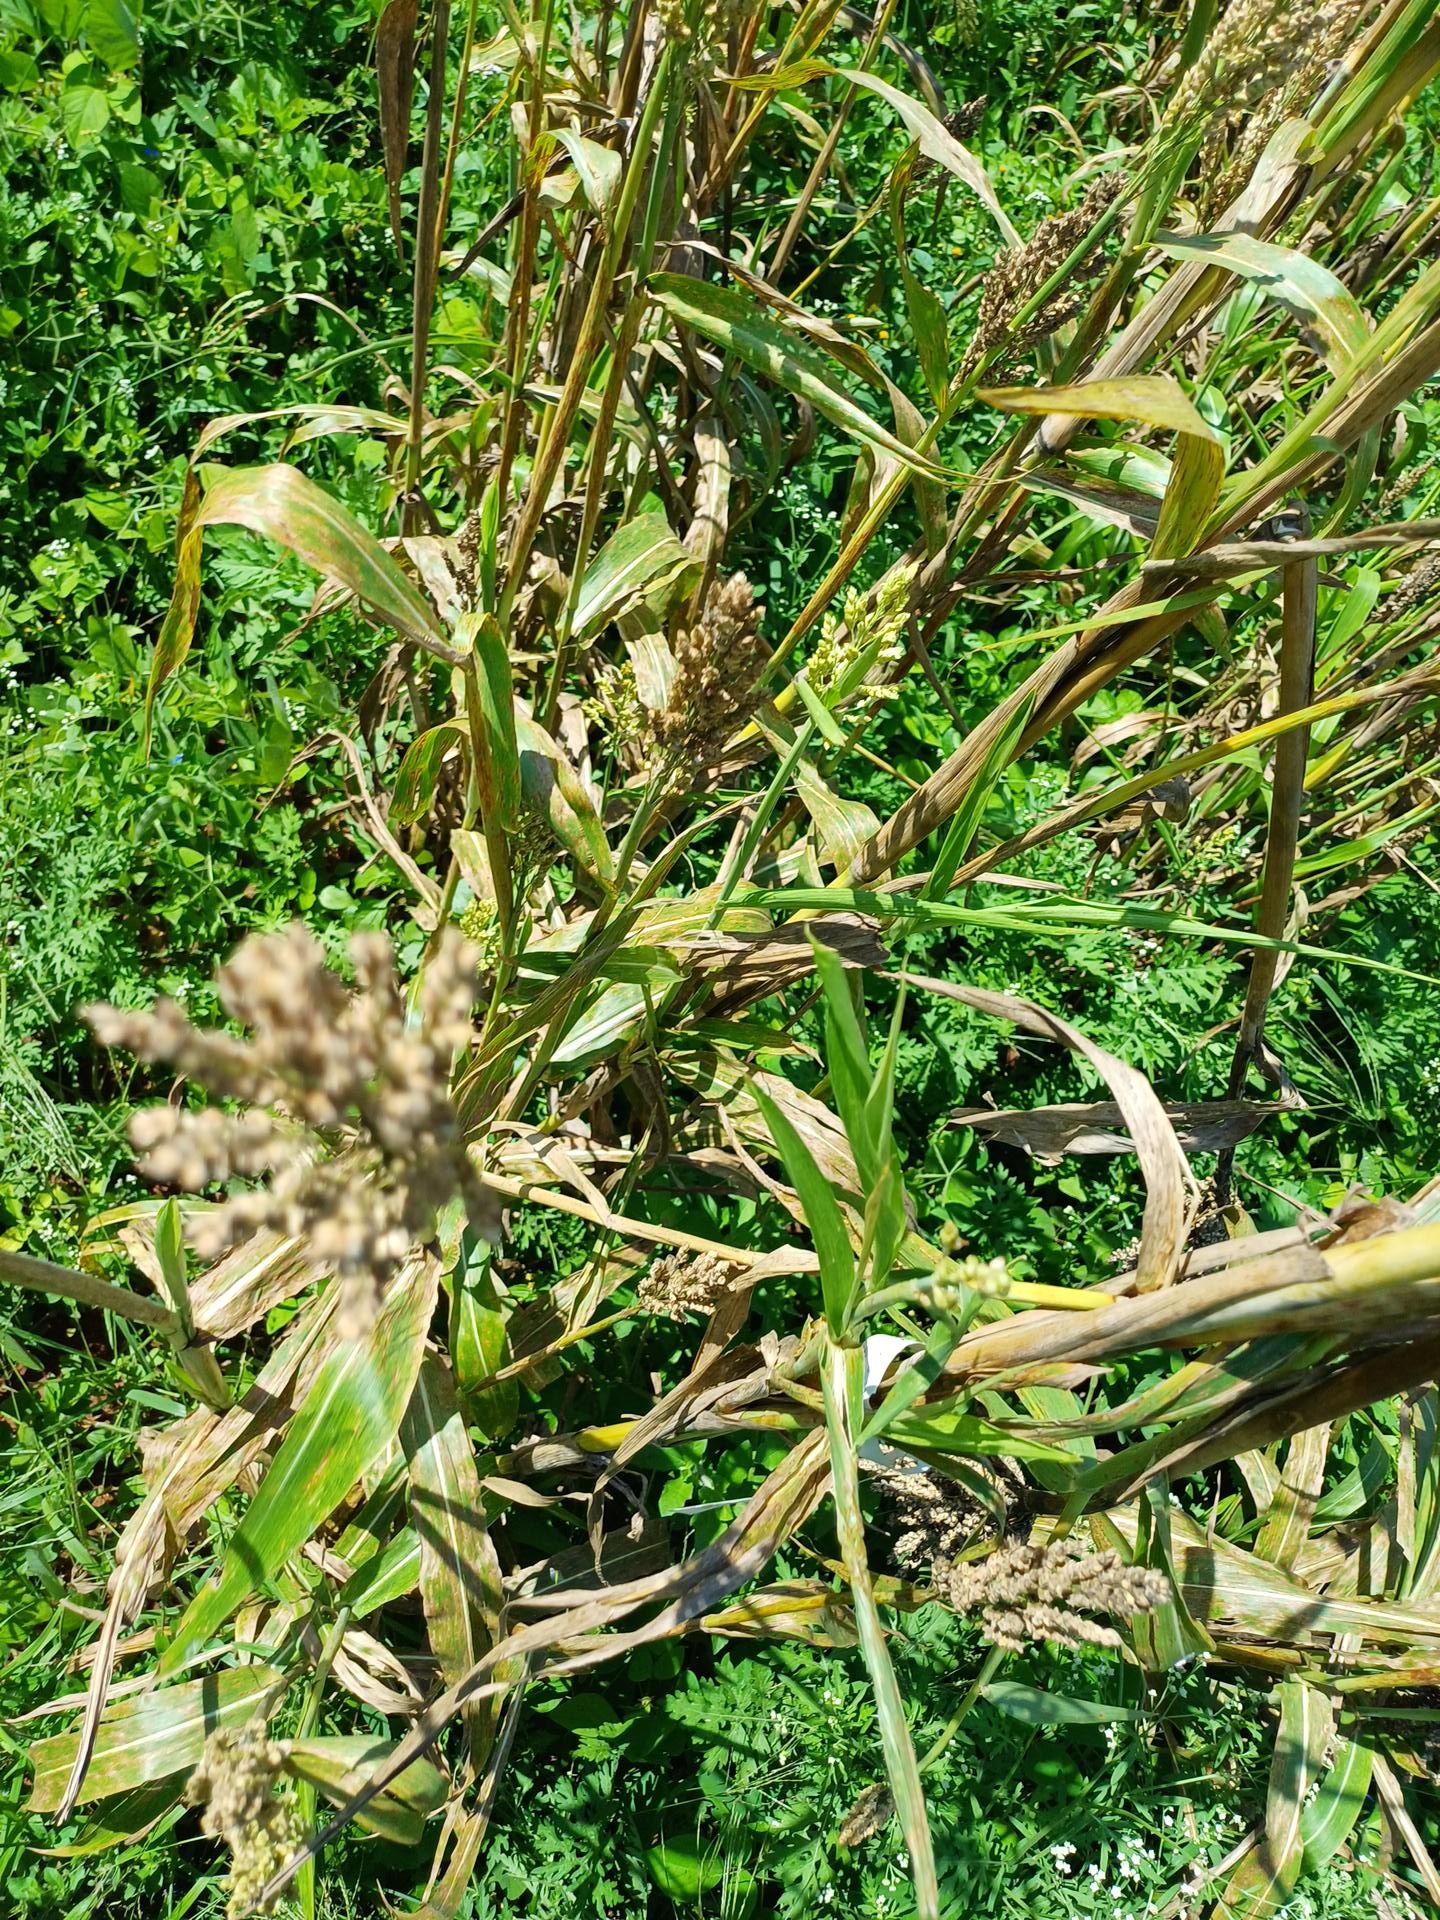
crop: sorghum
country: Kenya
